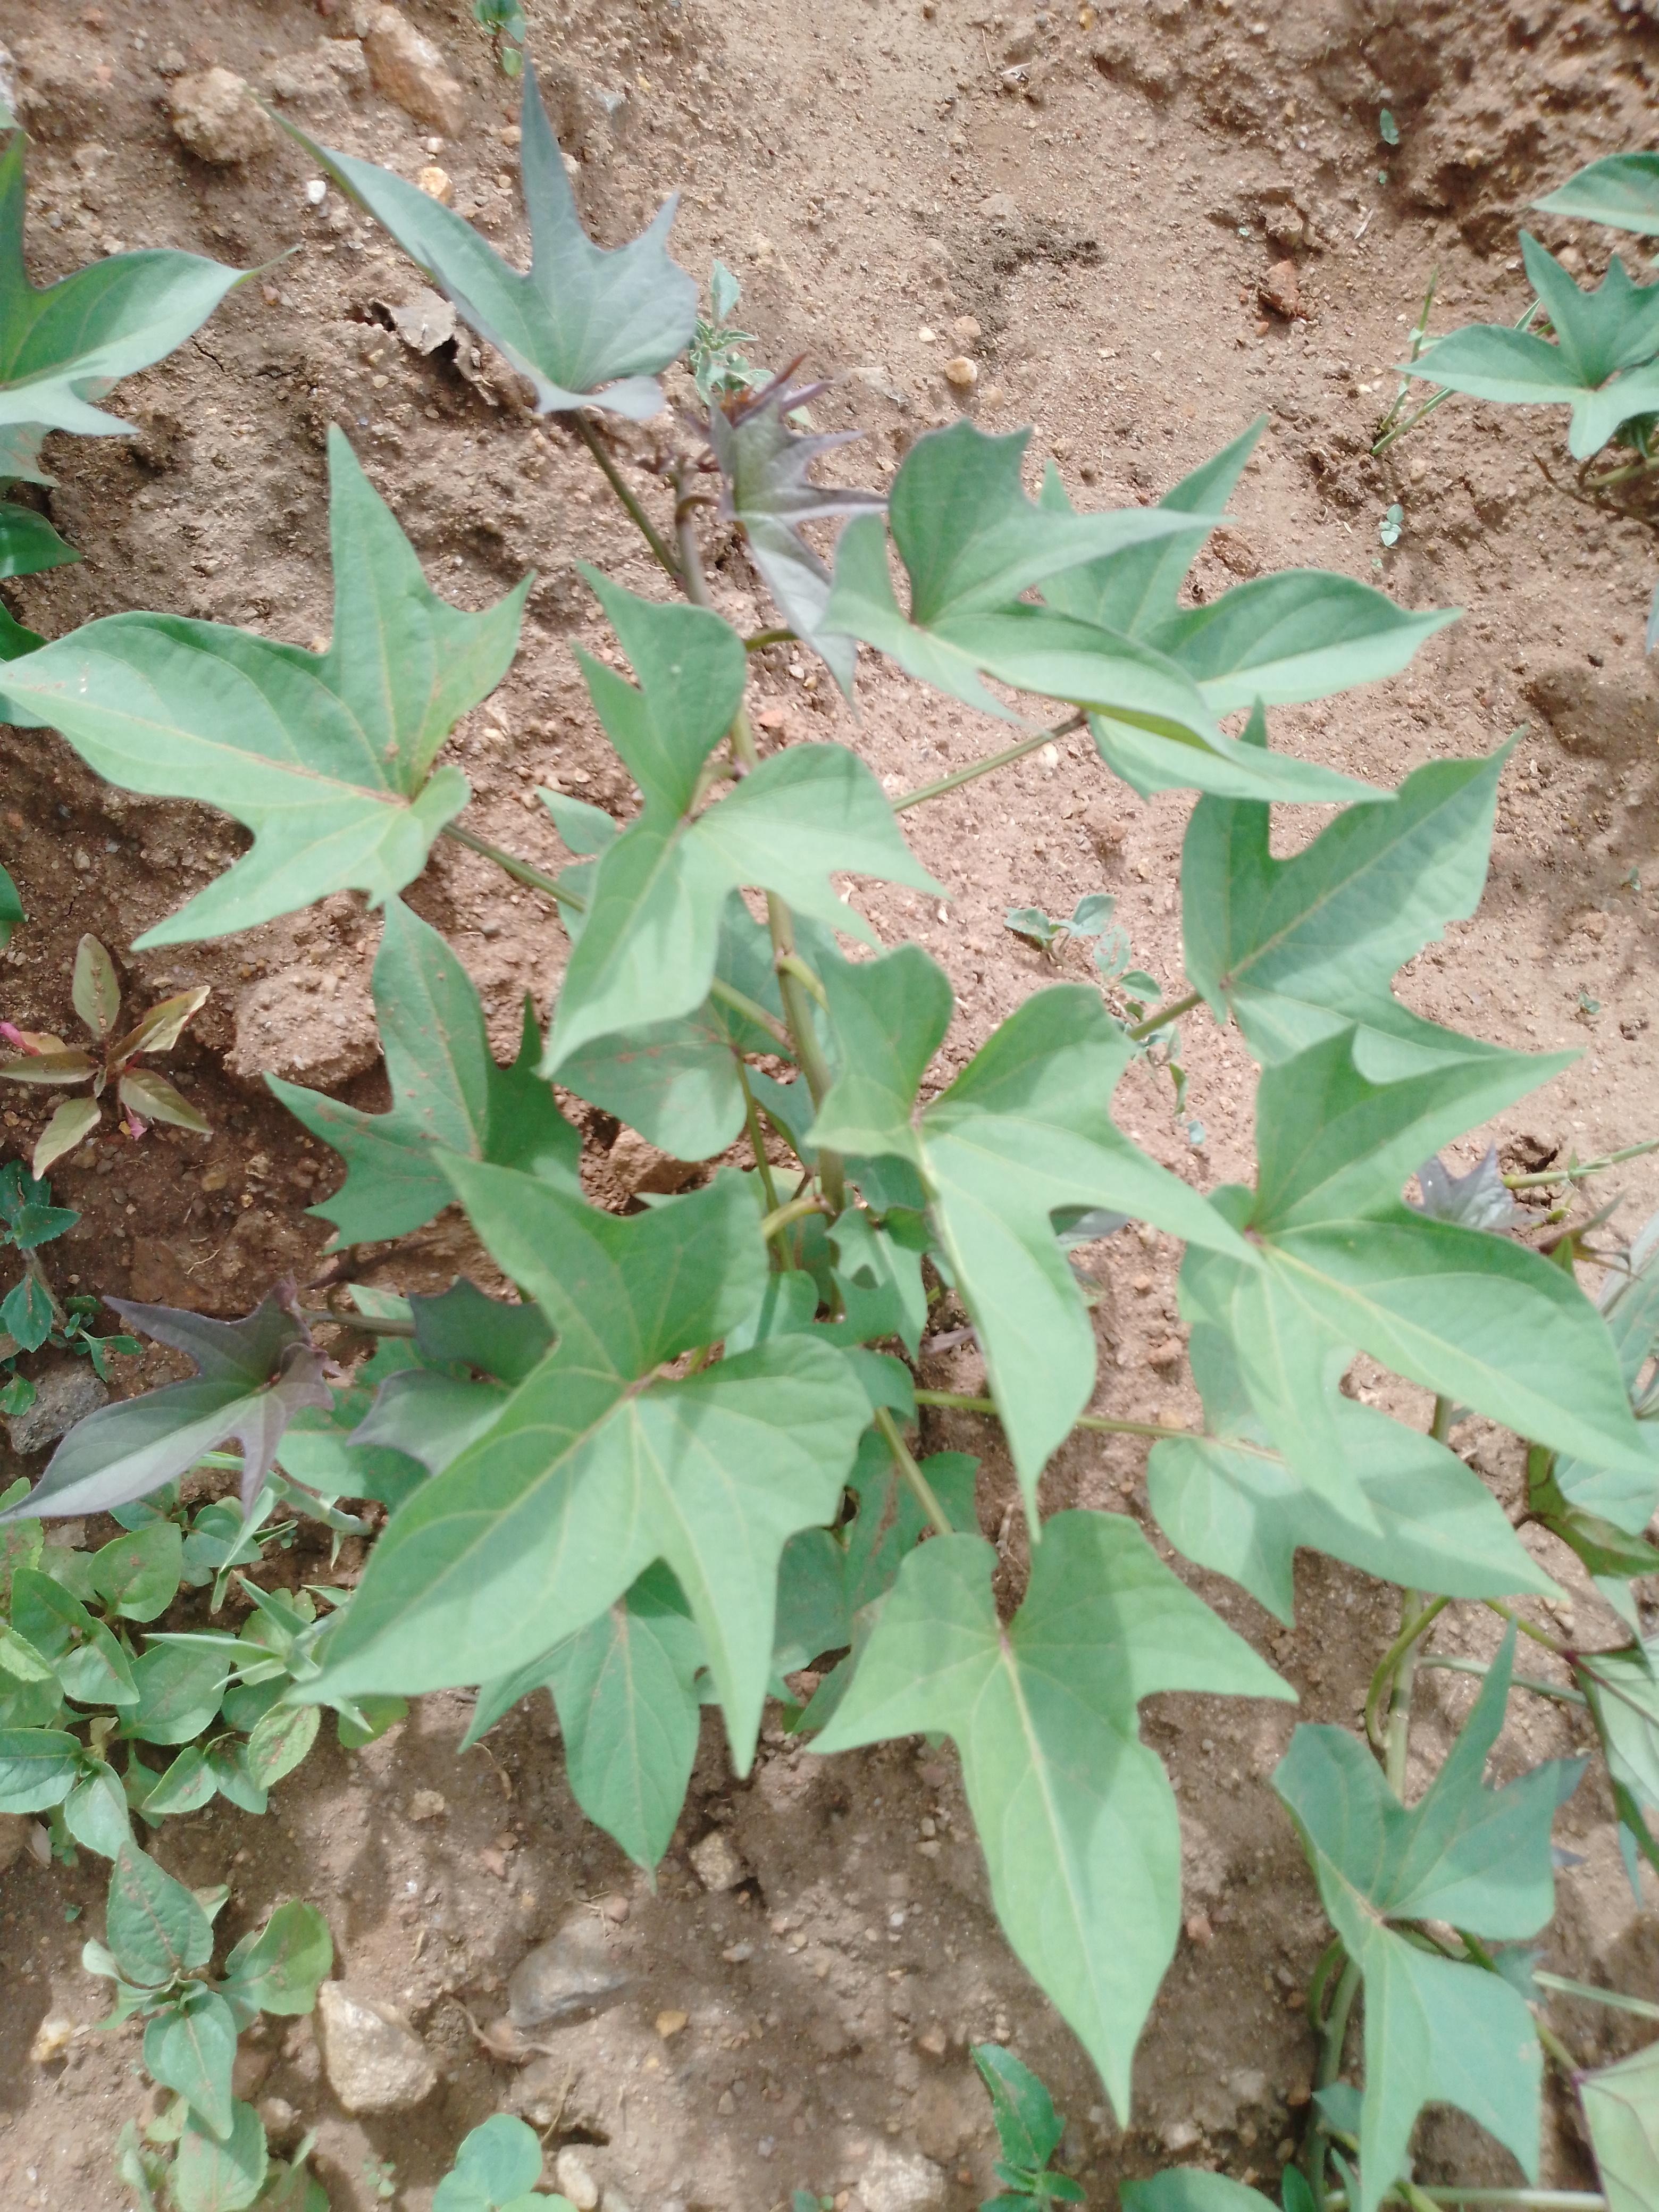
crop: sweet potato
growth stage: vegetative
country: Malawi
